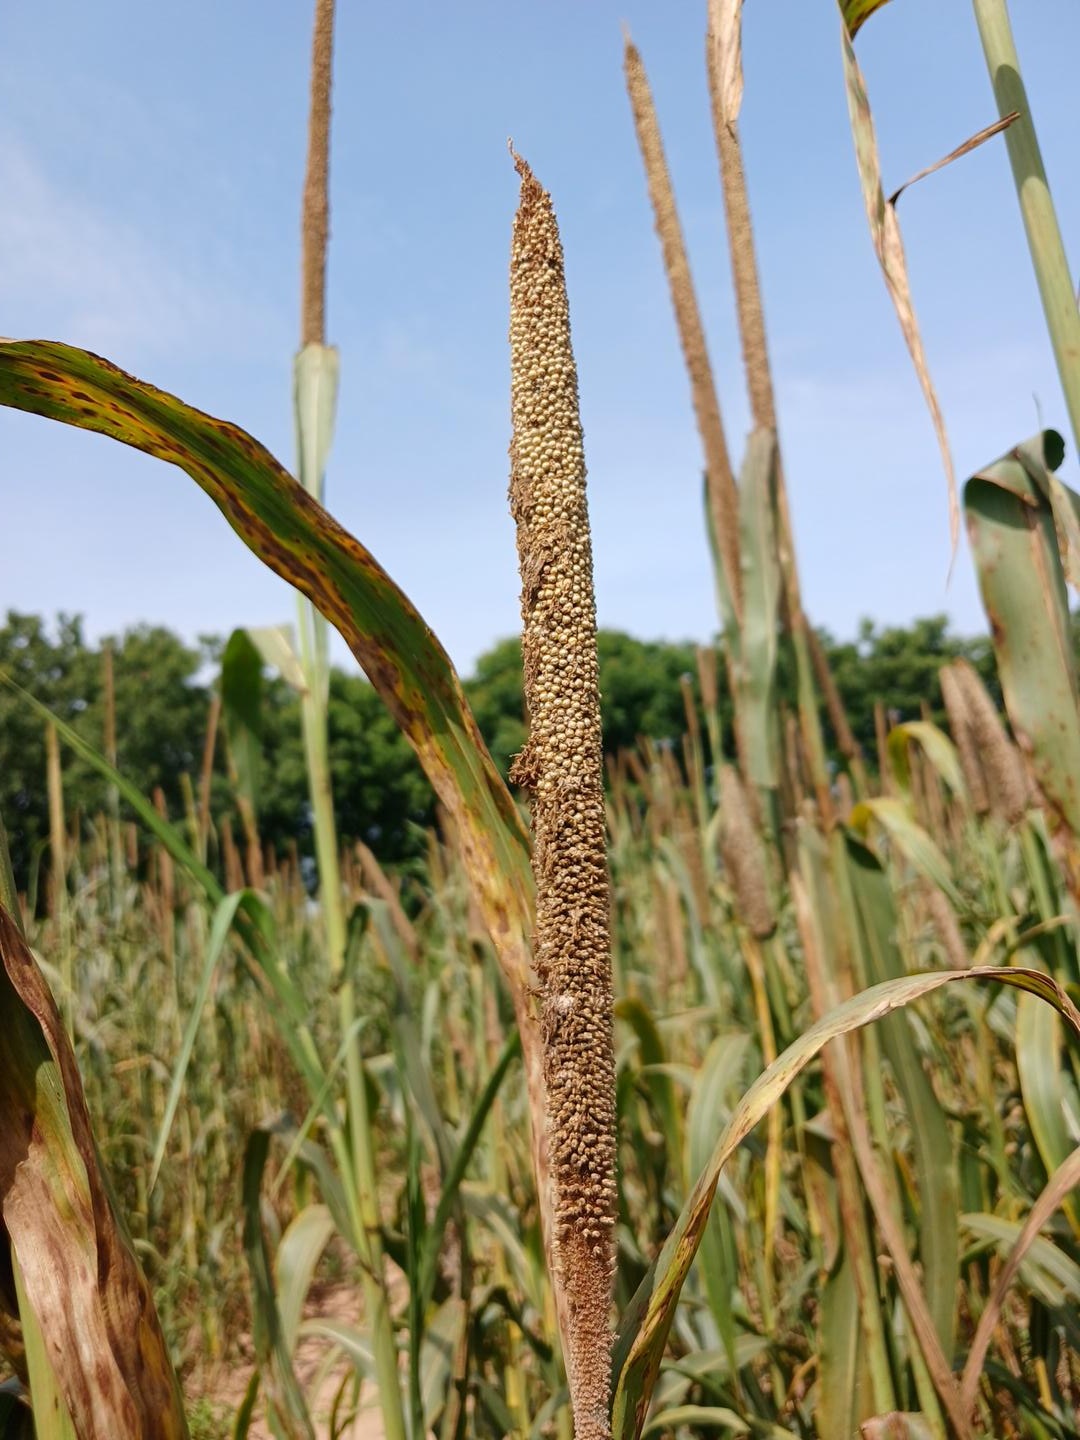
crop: pearl millet
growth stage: maturity
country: Senegal
